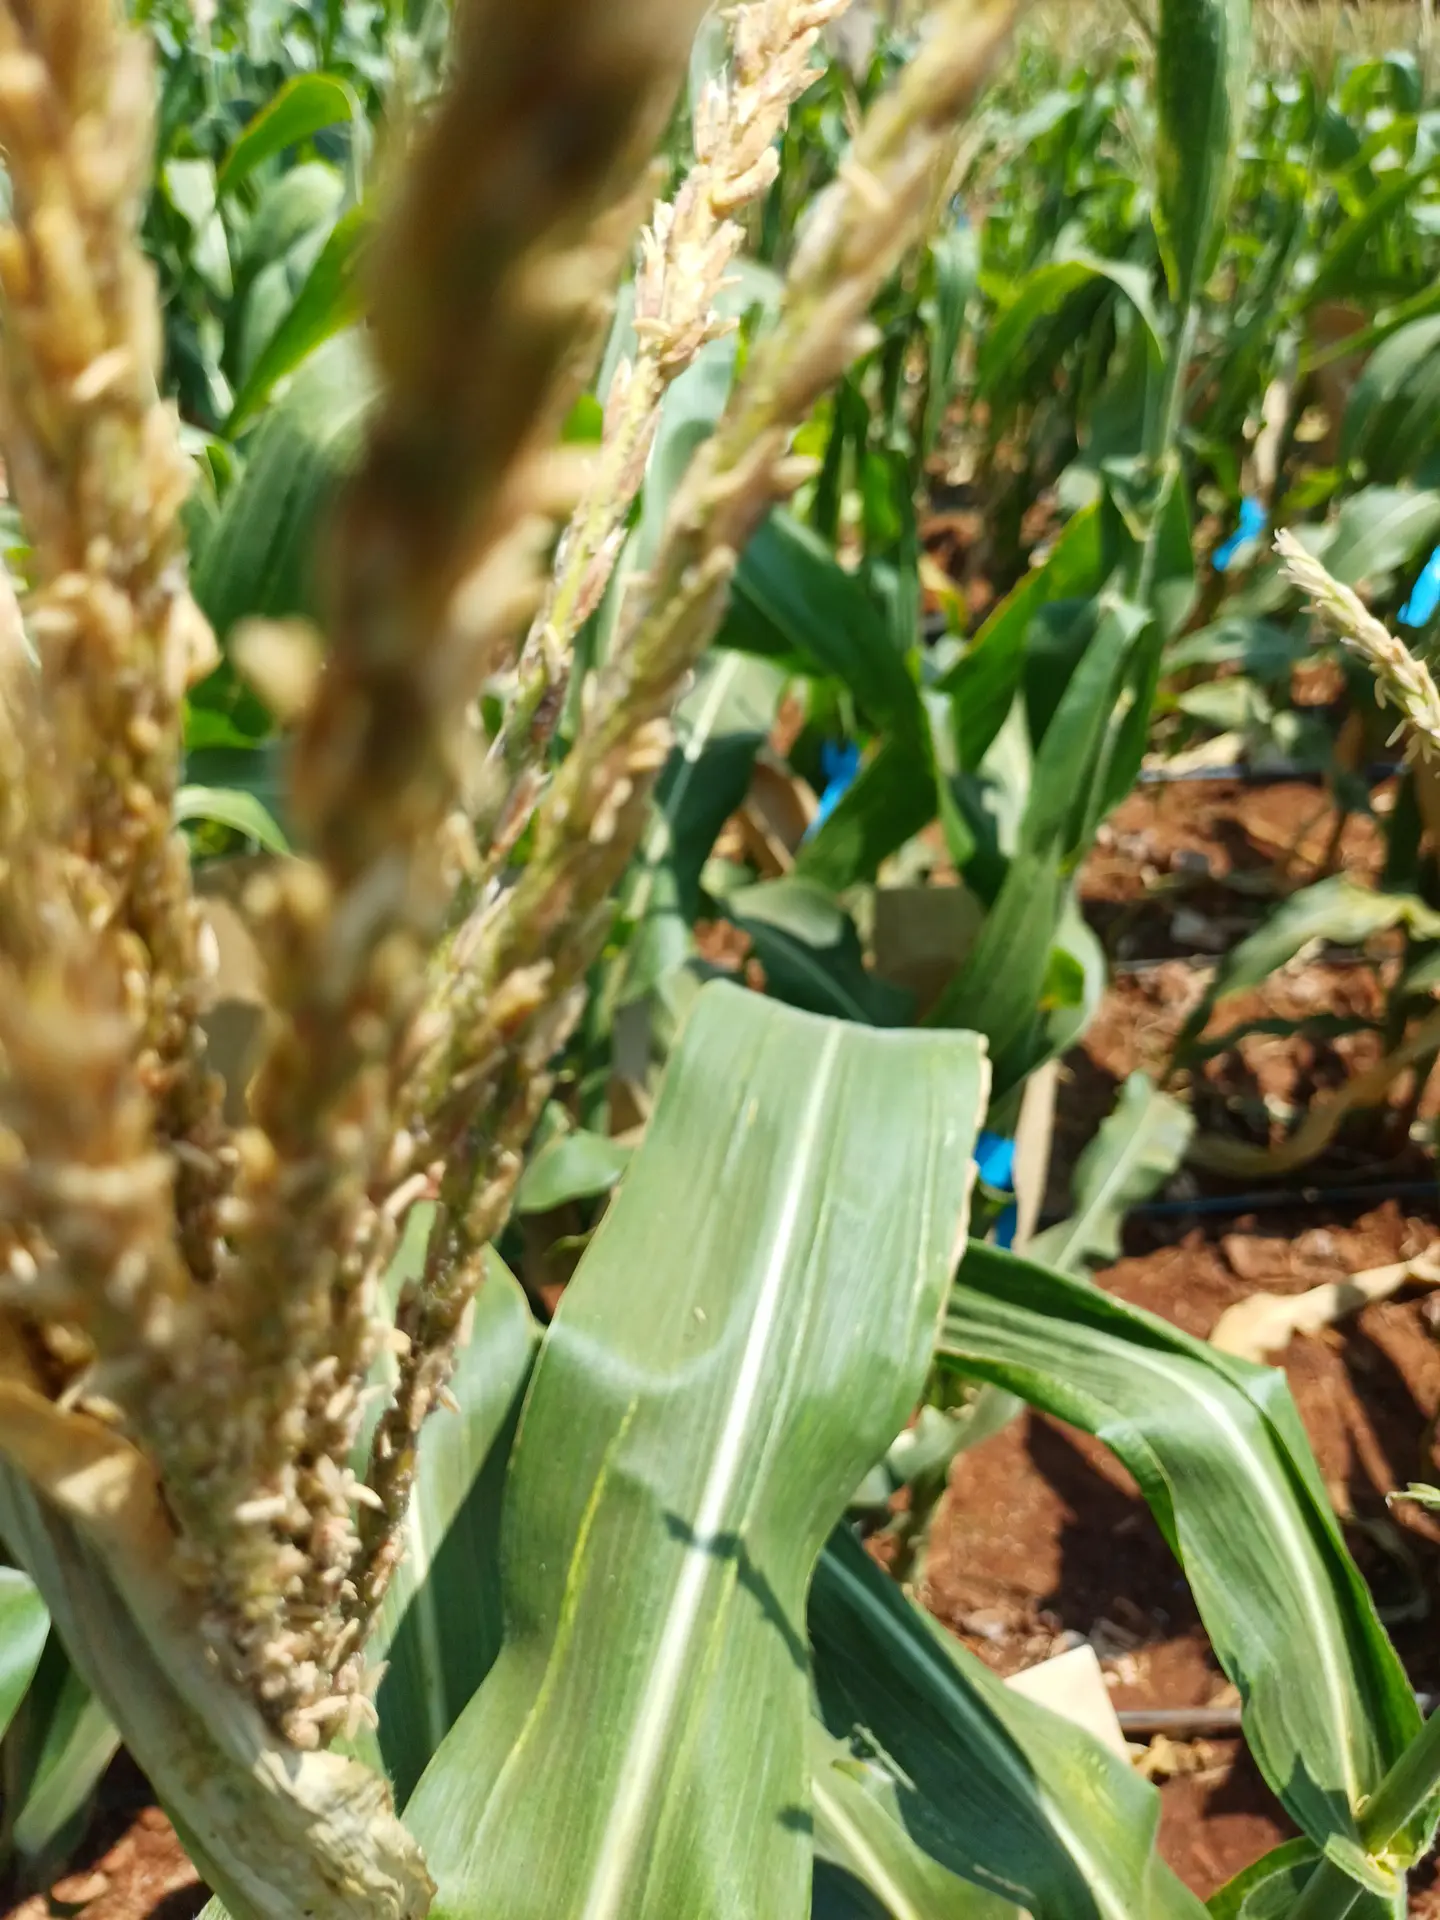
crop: maize
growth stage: flowering
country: Kenya
